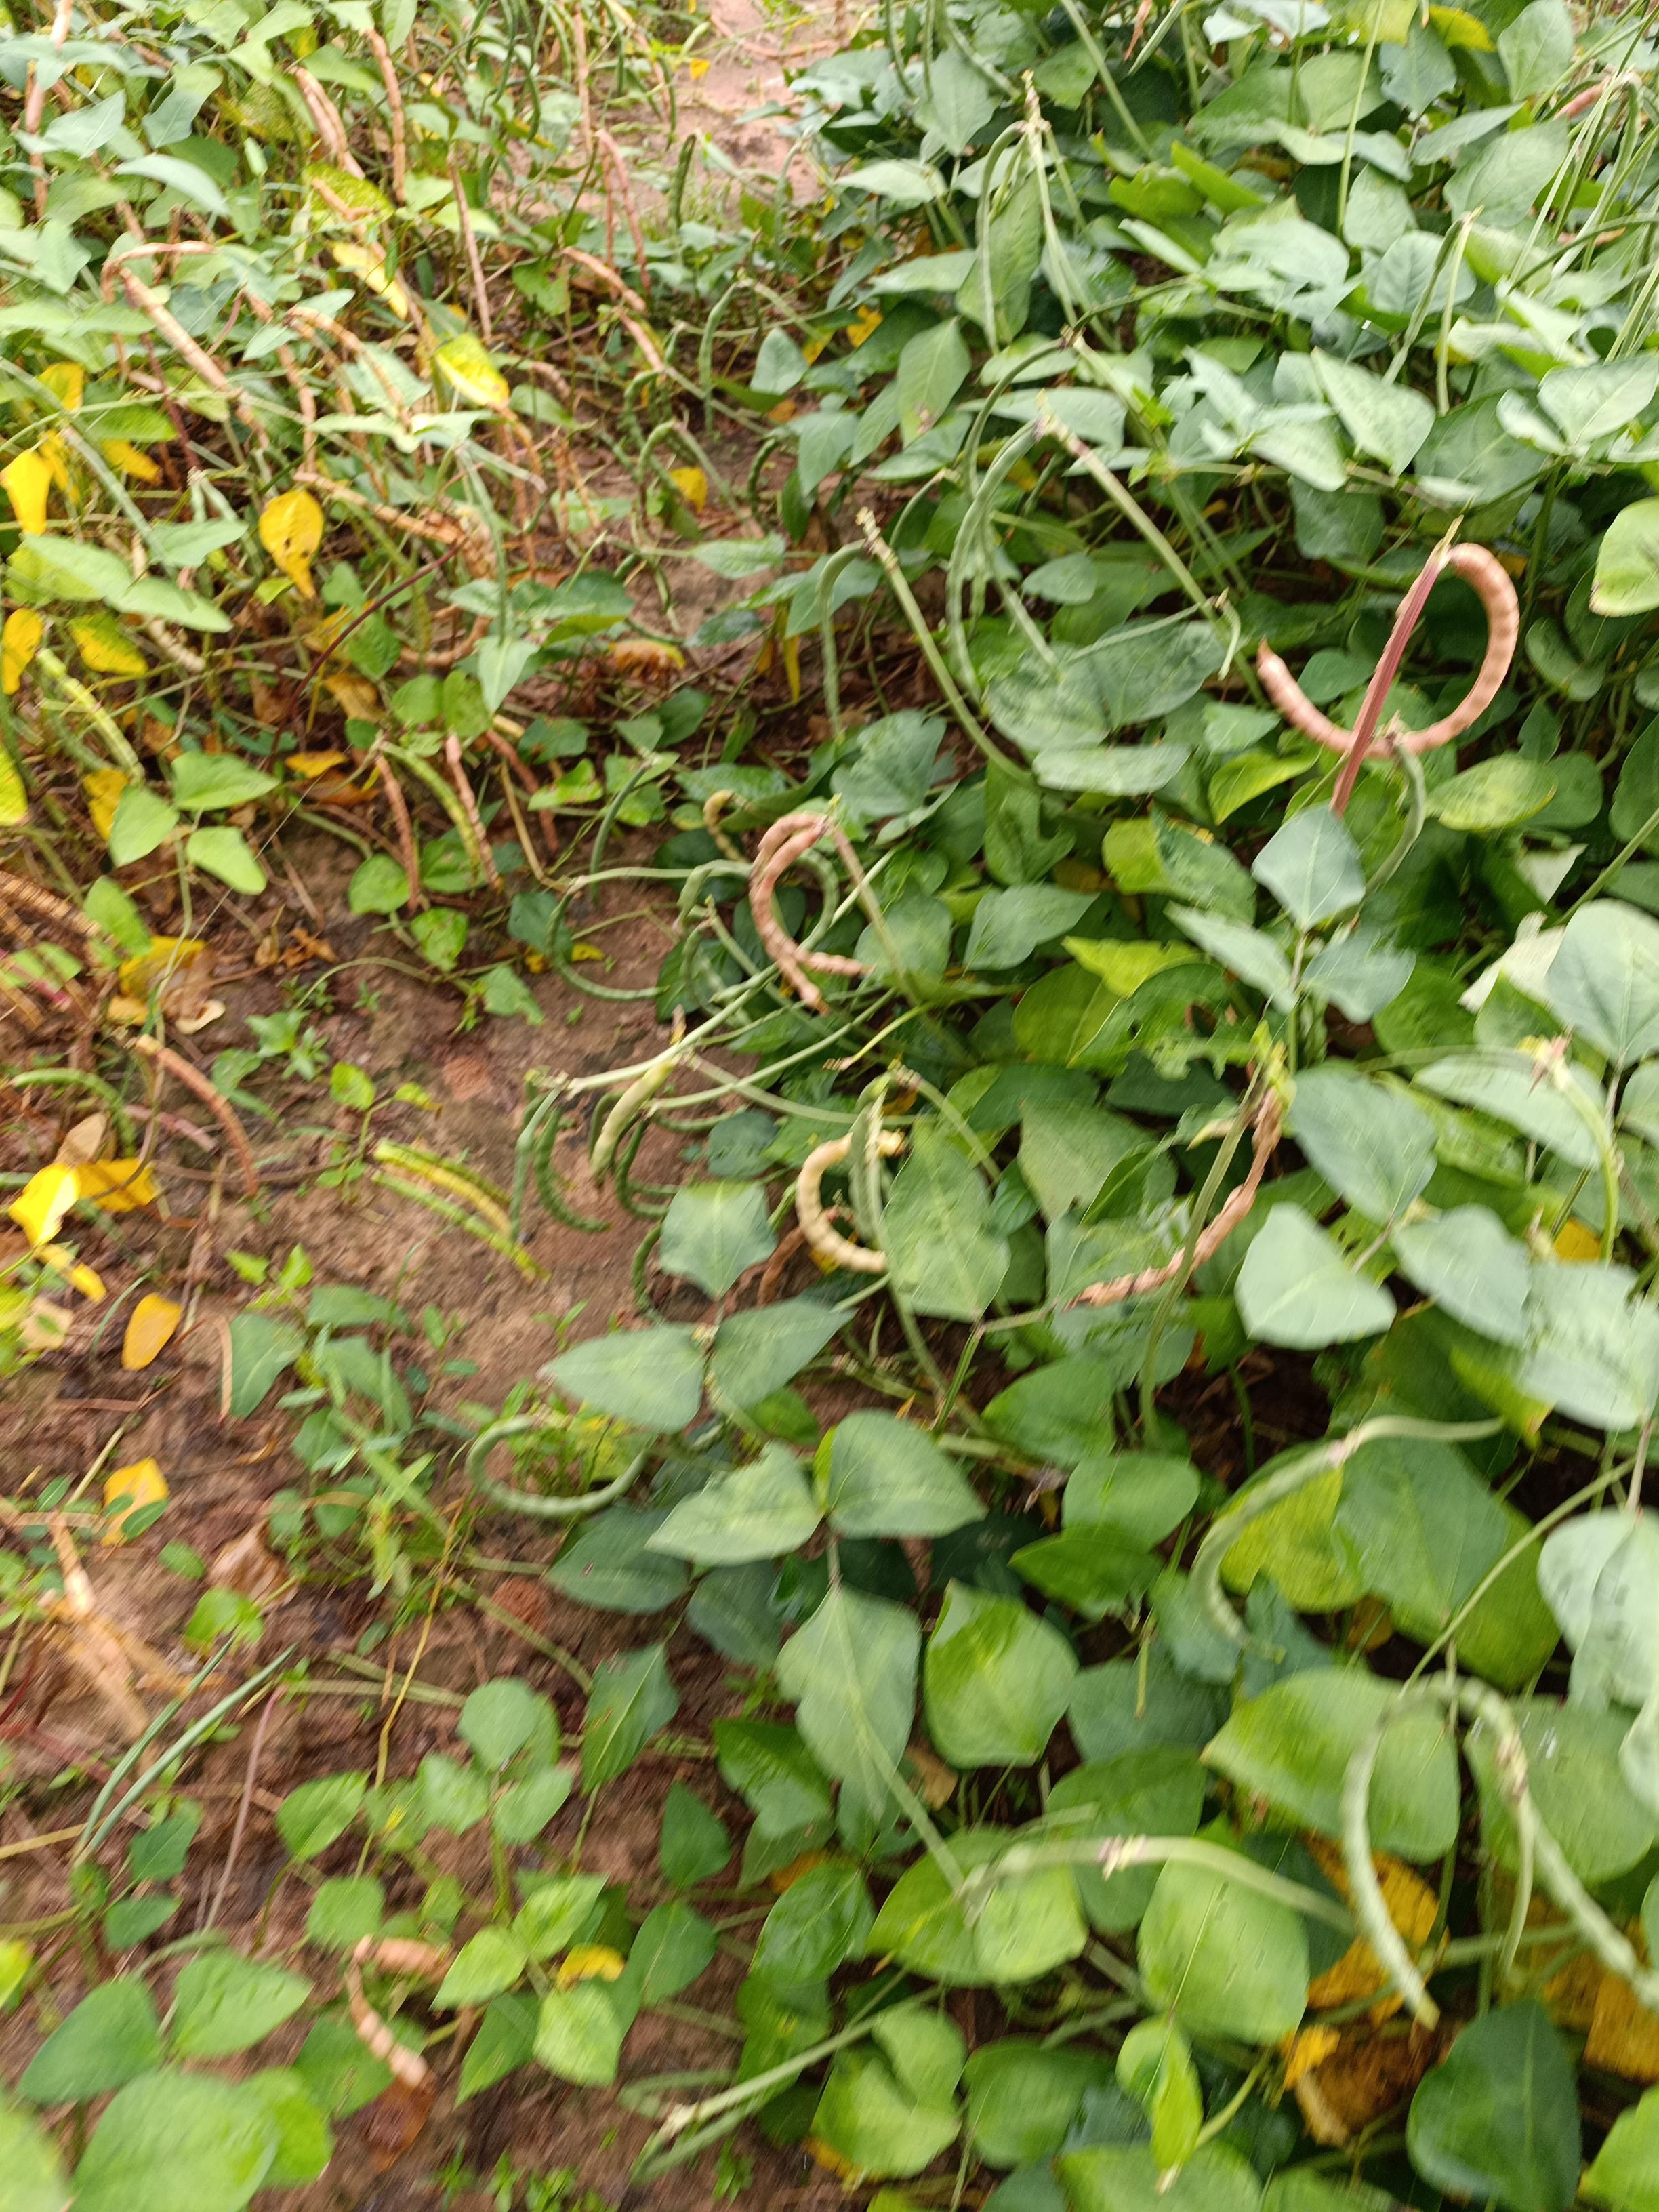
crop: cowpea
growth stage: maturity
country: Nigeria
